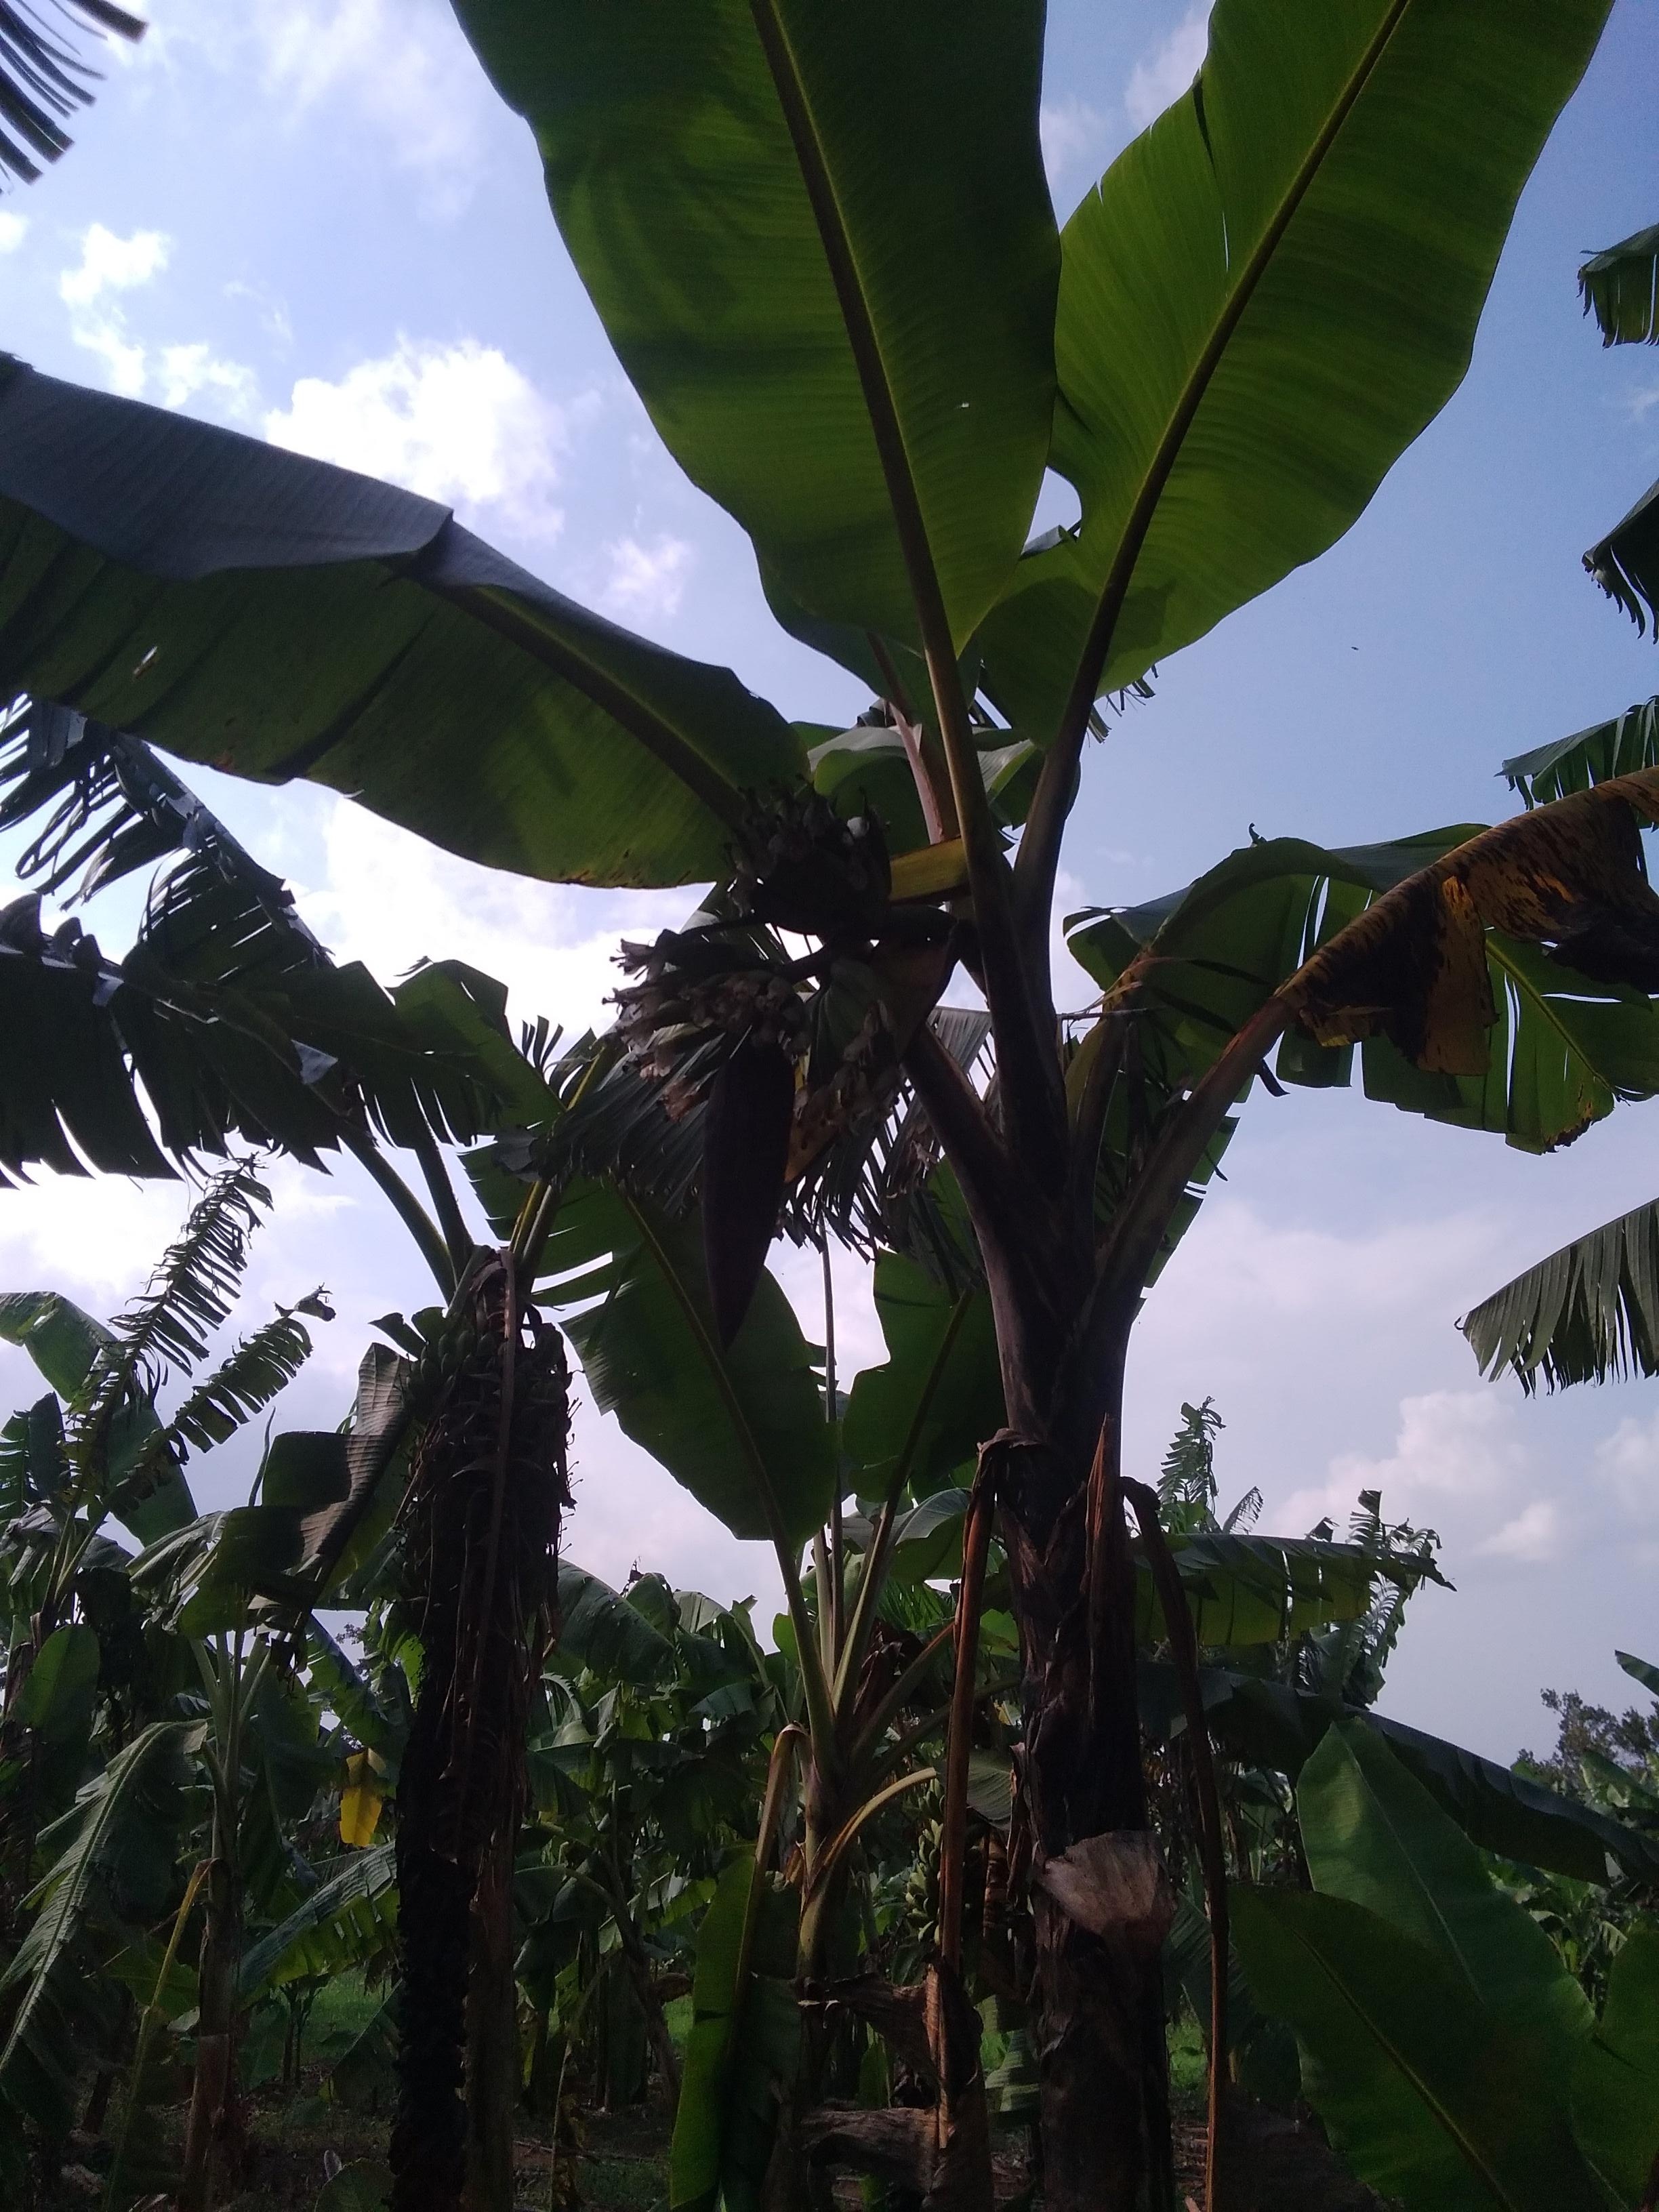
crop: banana
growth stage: flowering
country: Tanzania
